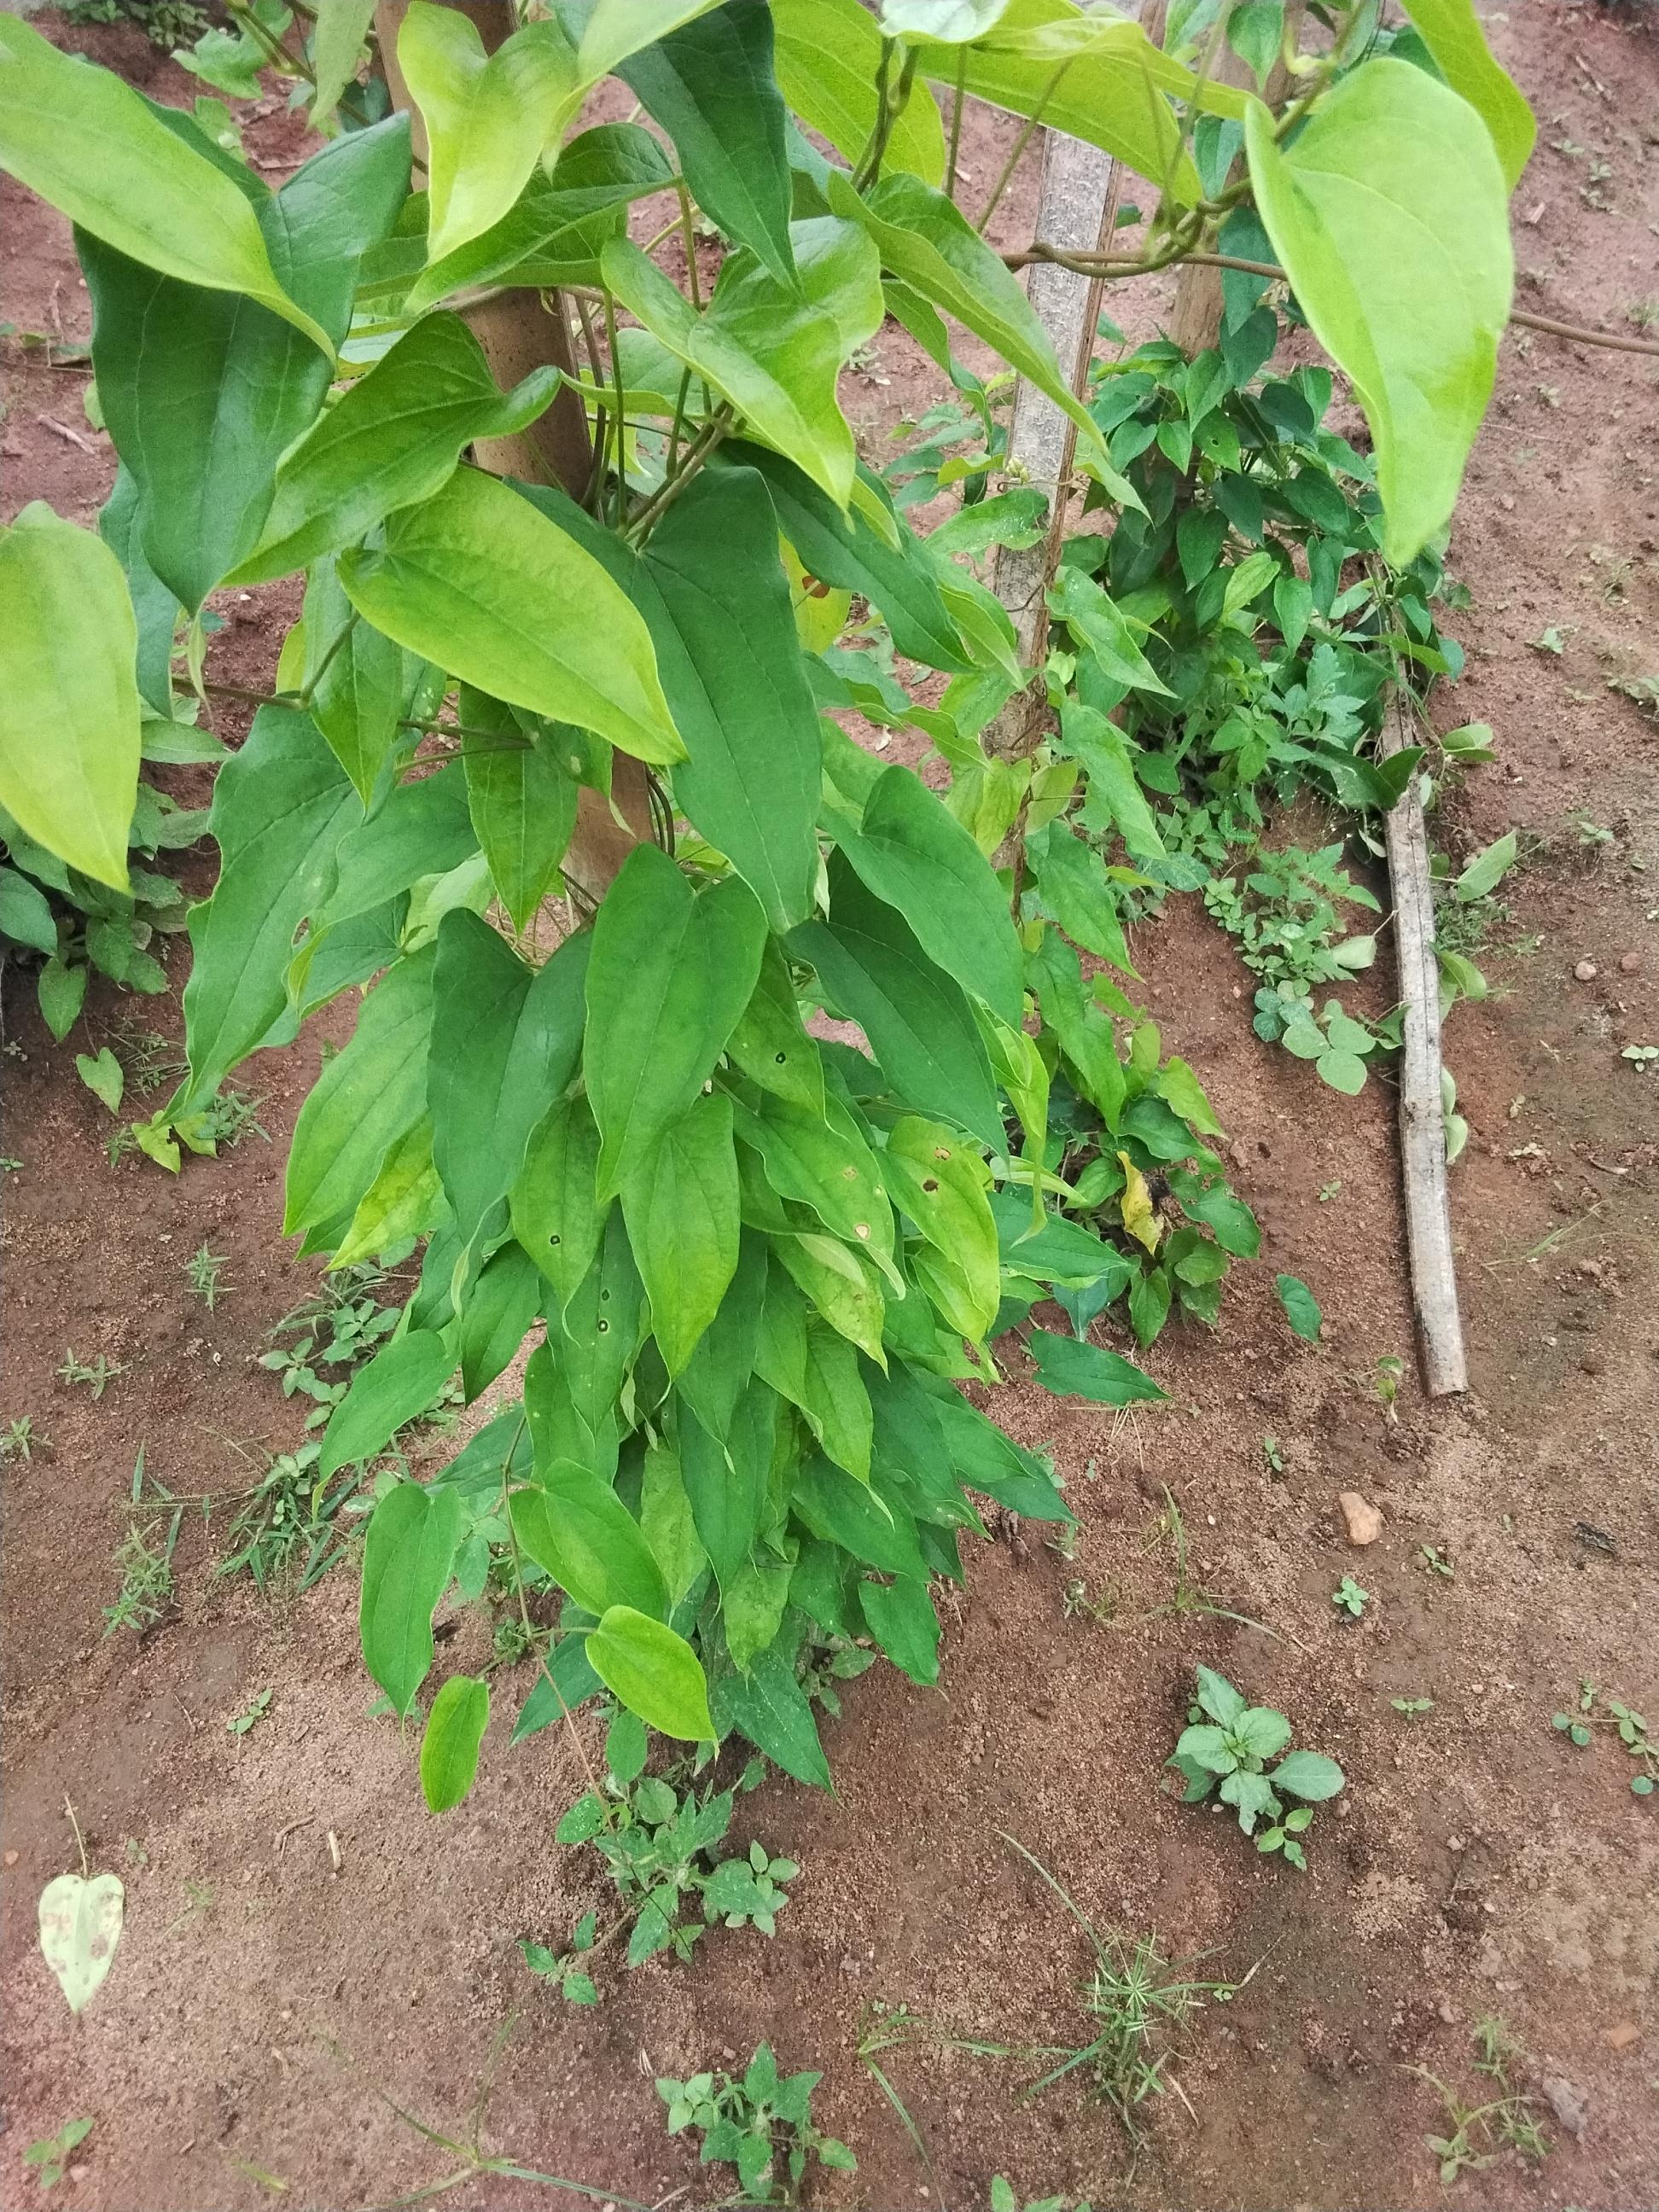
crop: yam
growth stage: vegetative
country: Nigeria
